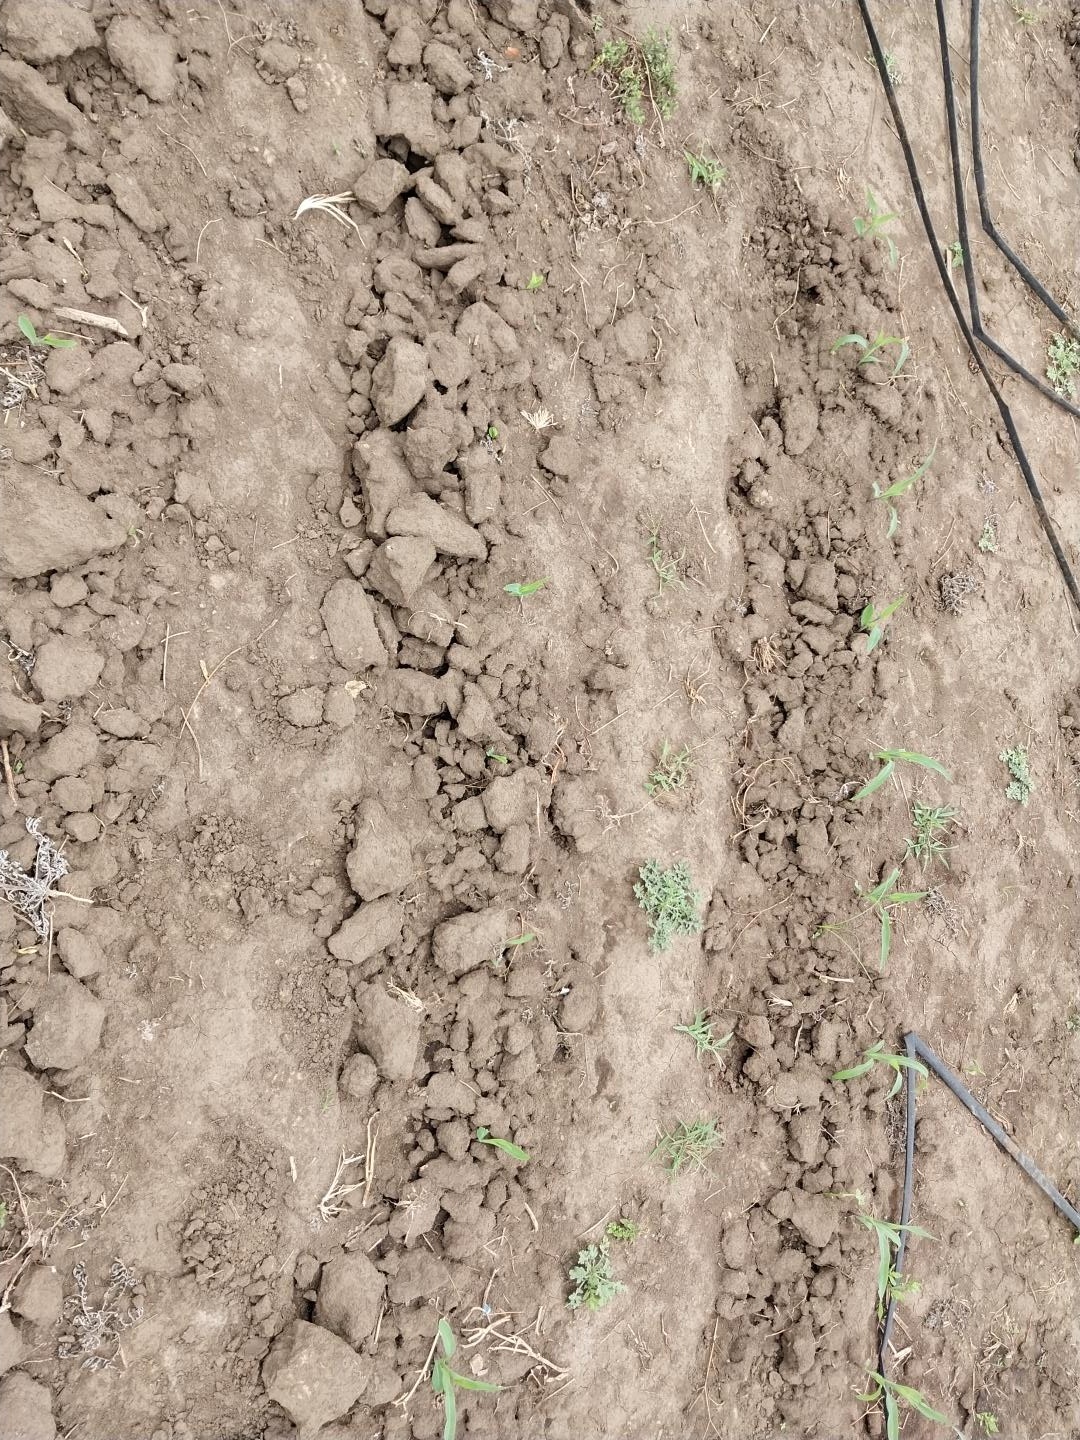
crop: maize
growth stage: emergence
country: Tanzania
